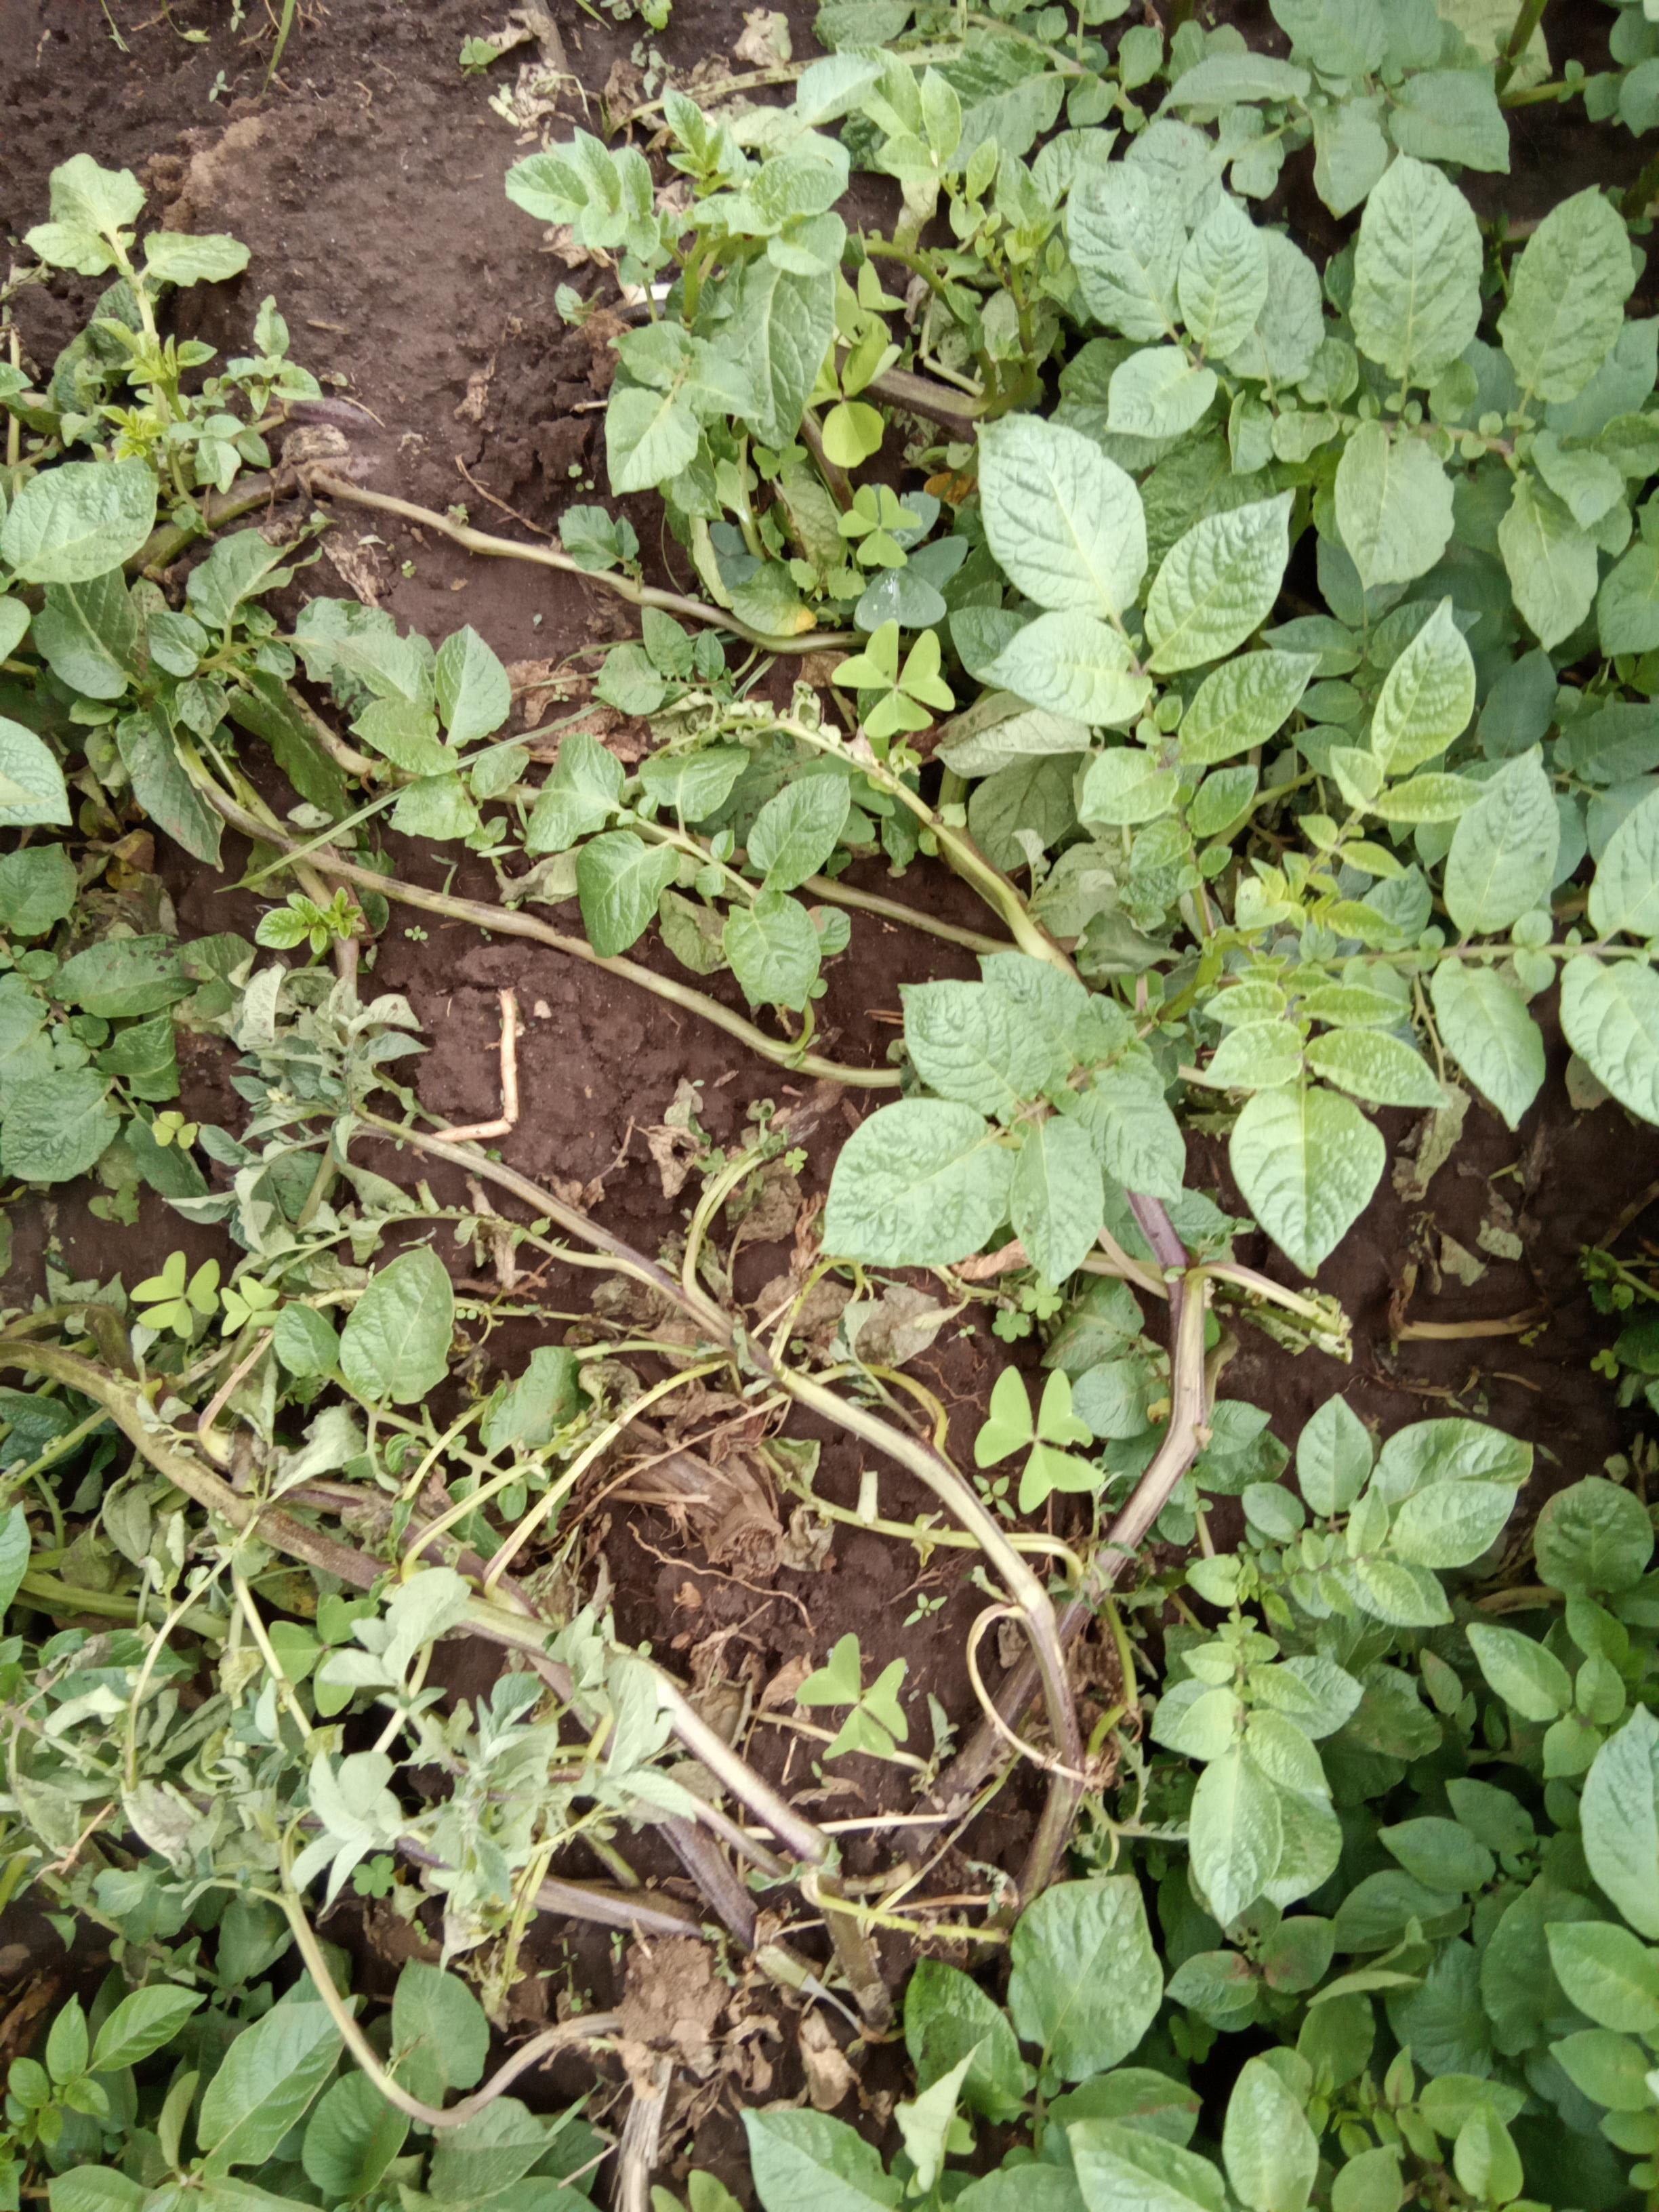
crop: potato
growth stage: vegetative
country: Kenya
